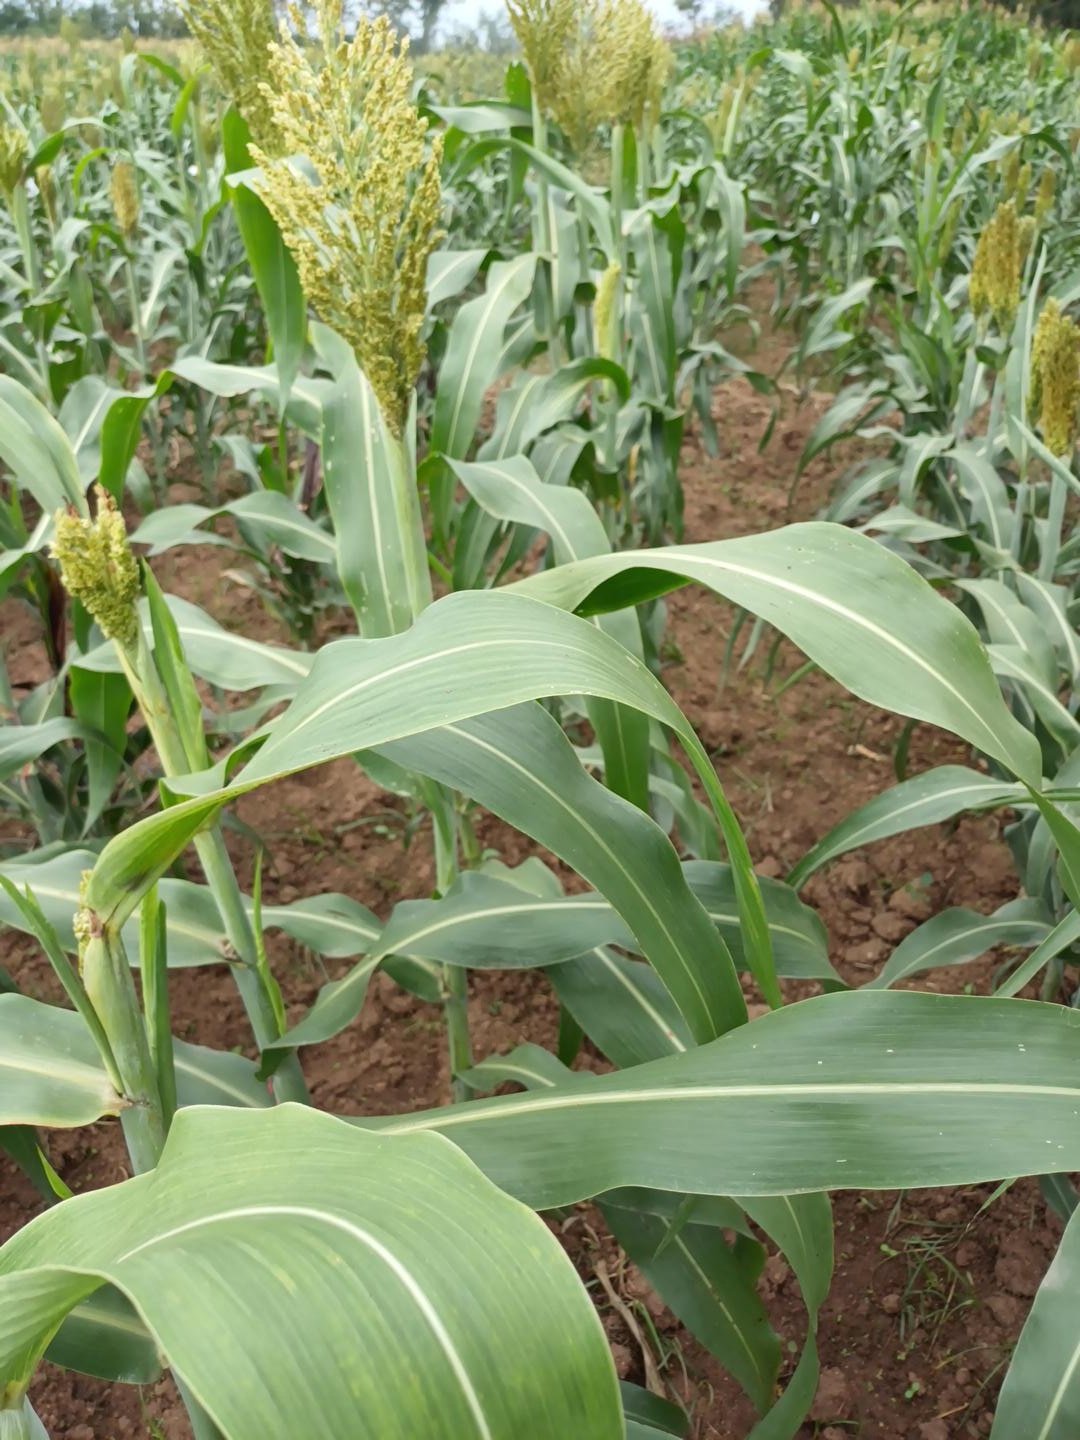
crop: sorghum
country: Kenya
